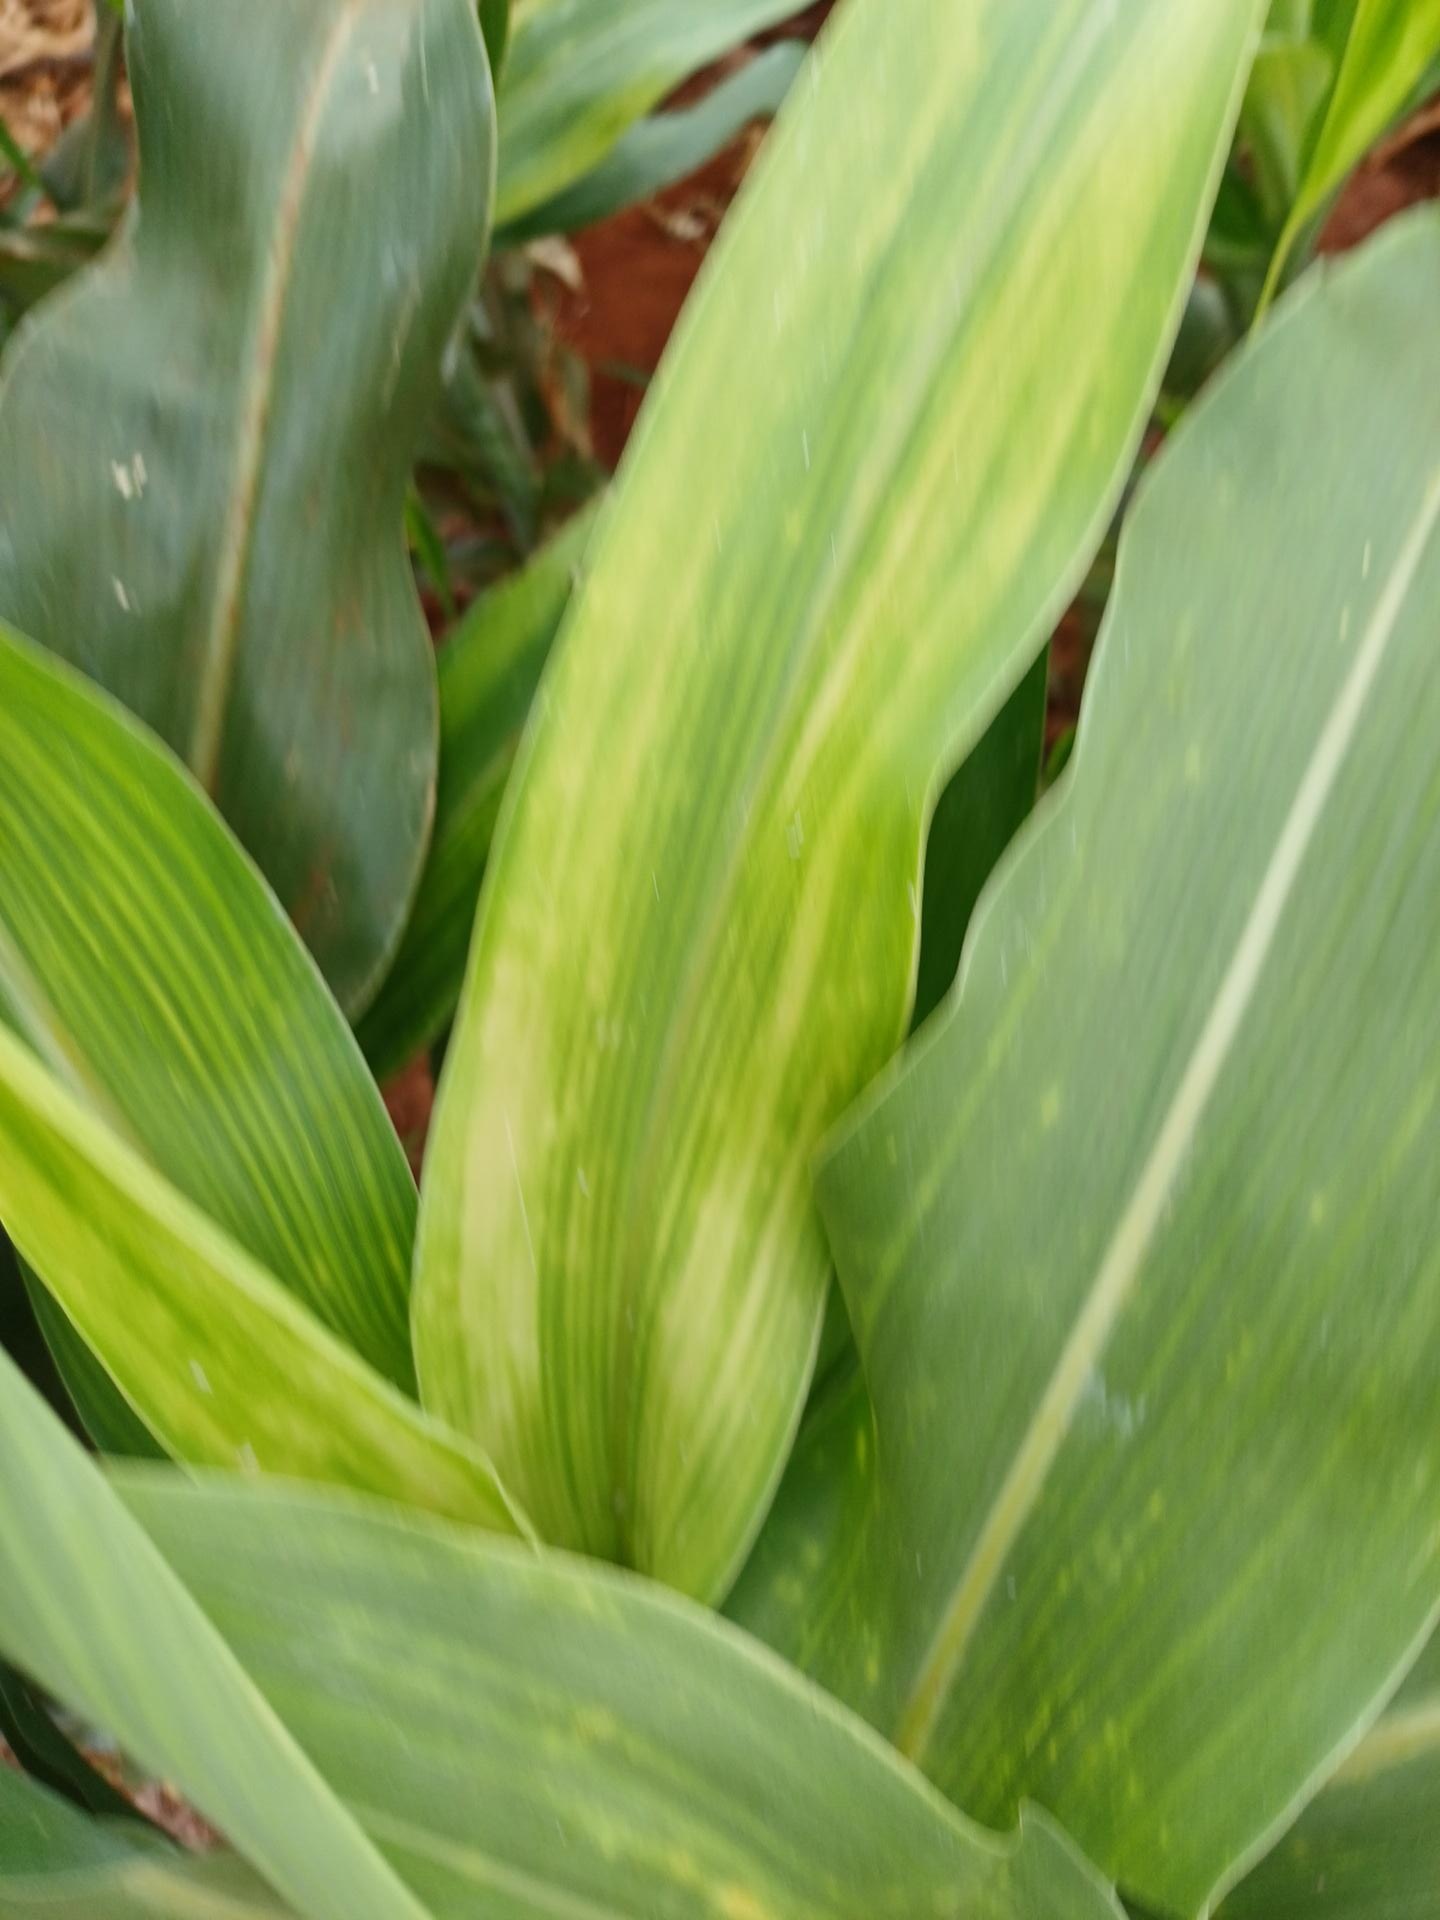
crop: sorghum
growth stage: heading tuber
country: Kenya
